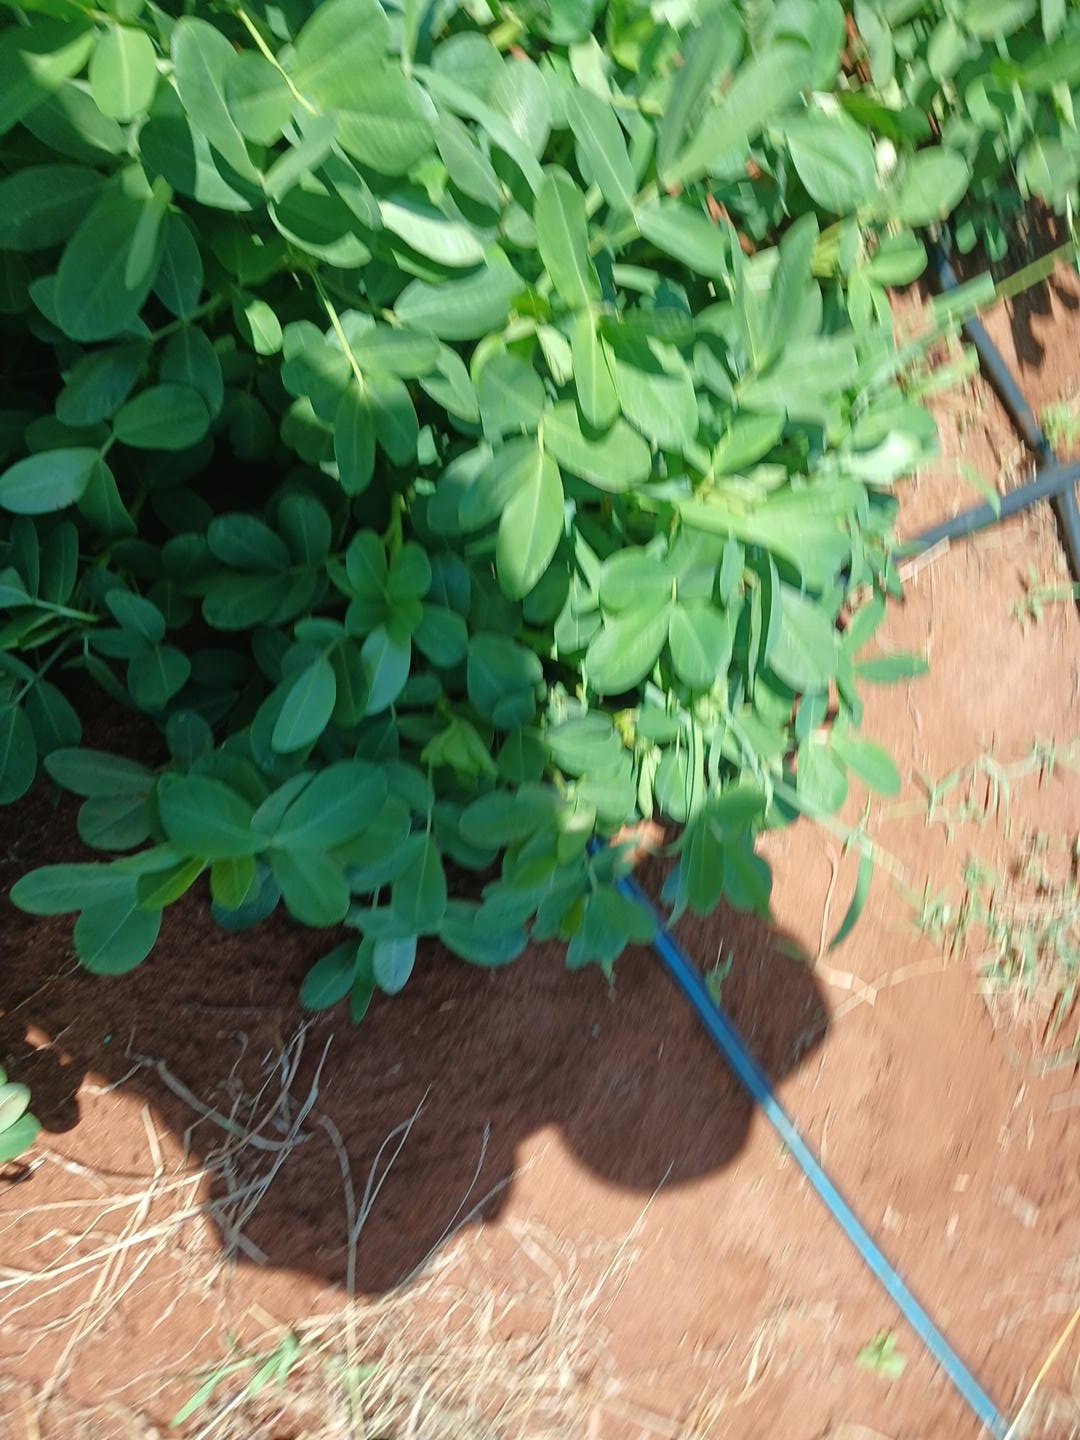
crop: groundnut
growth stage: flowering
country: Kenya
